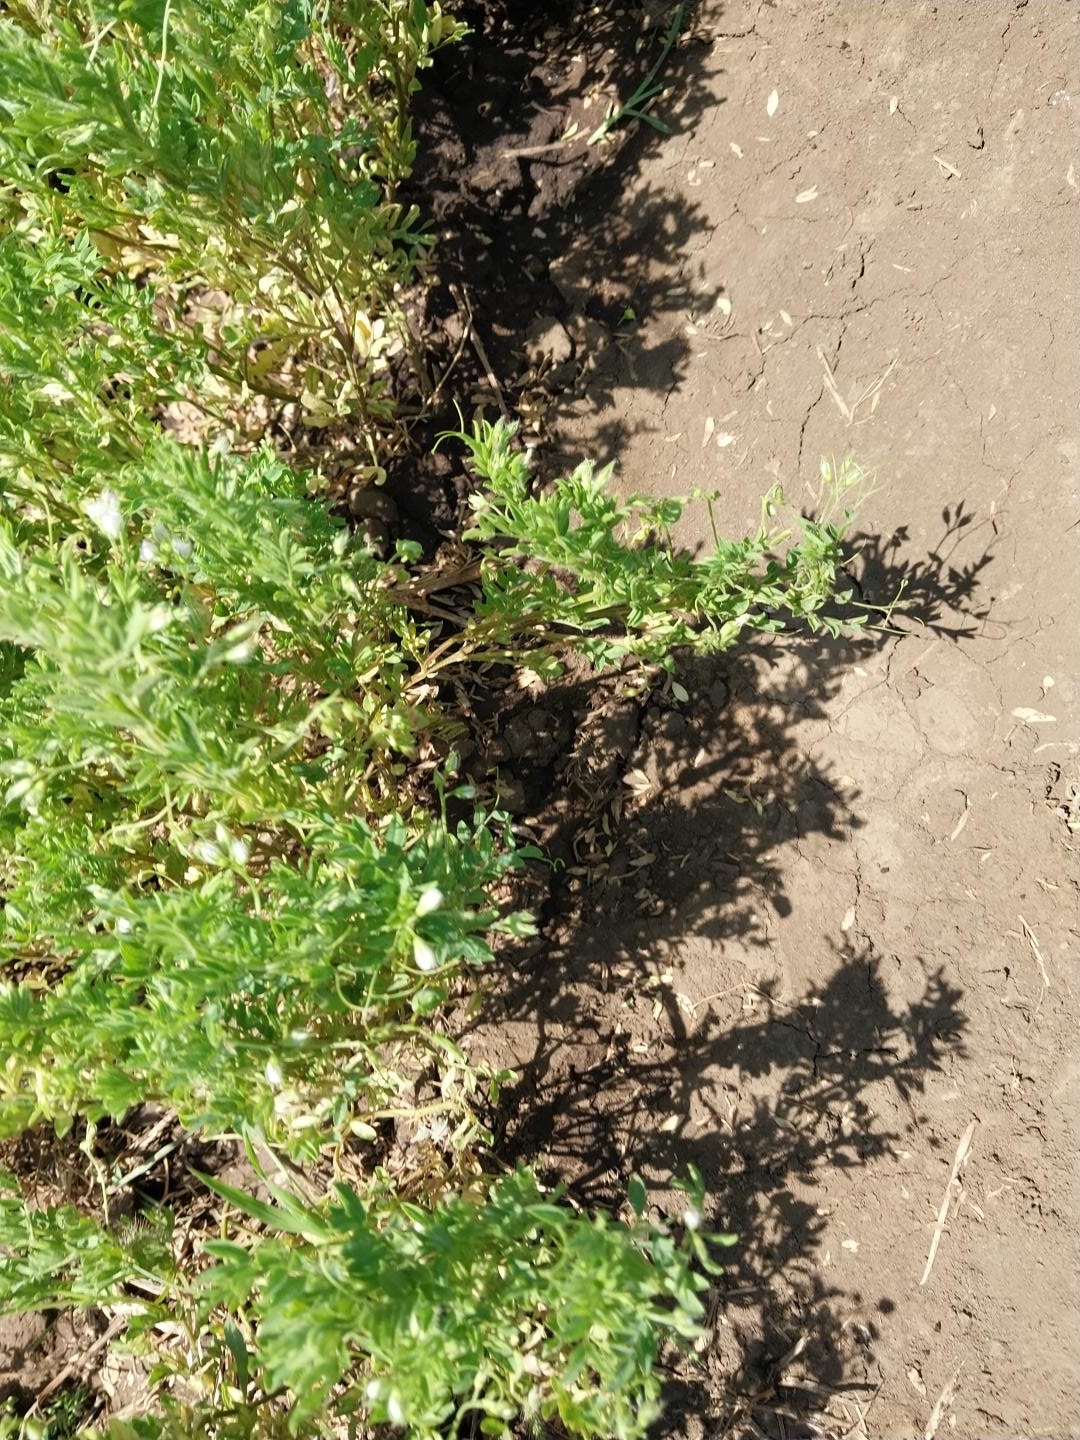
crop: lentil
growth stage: flowering
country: Tanzania
